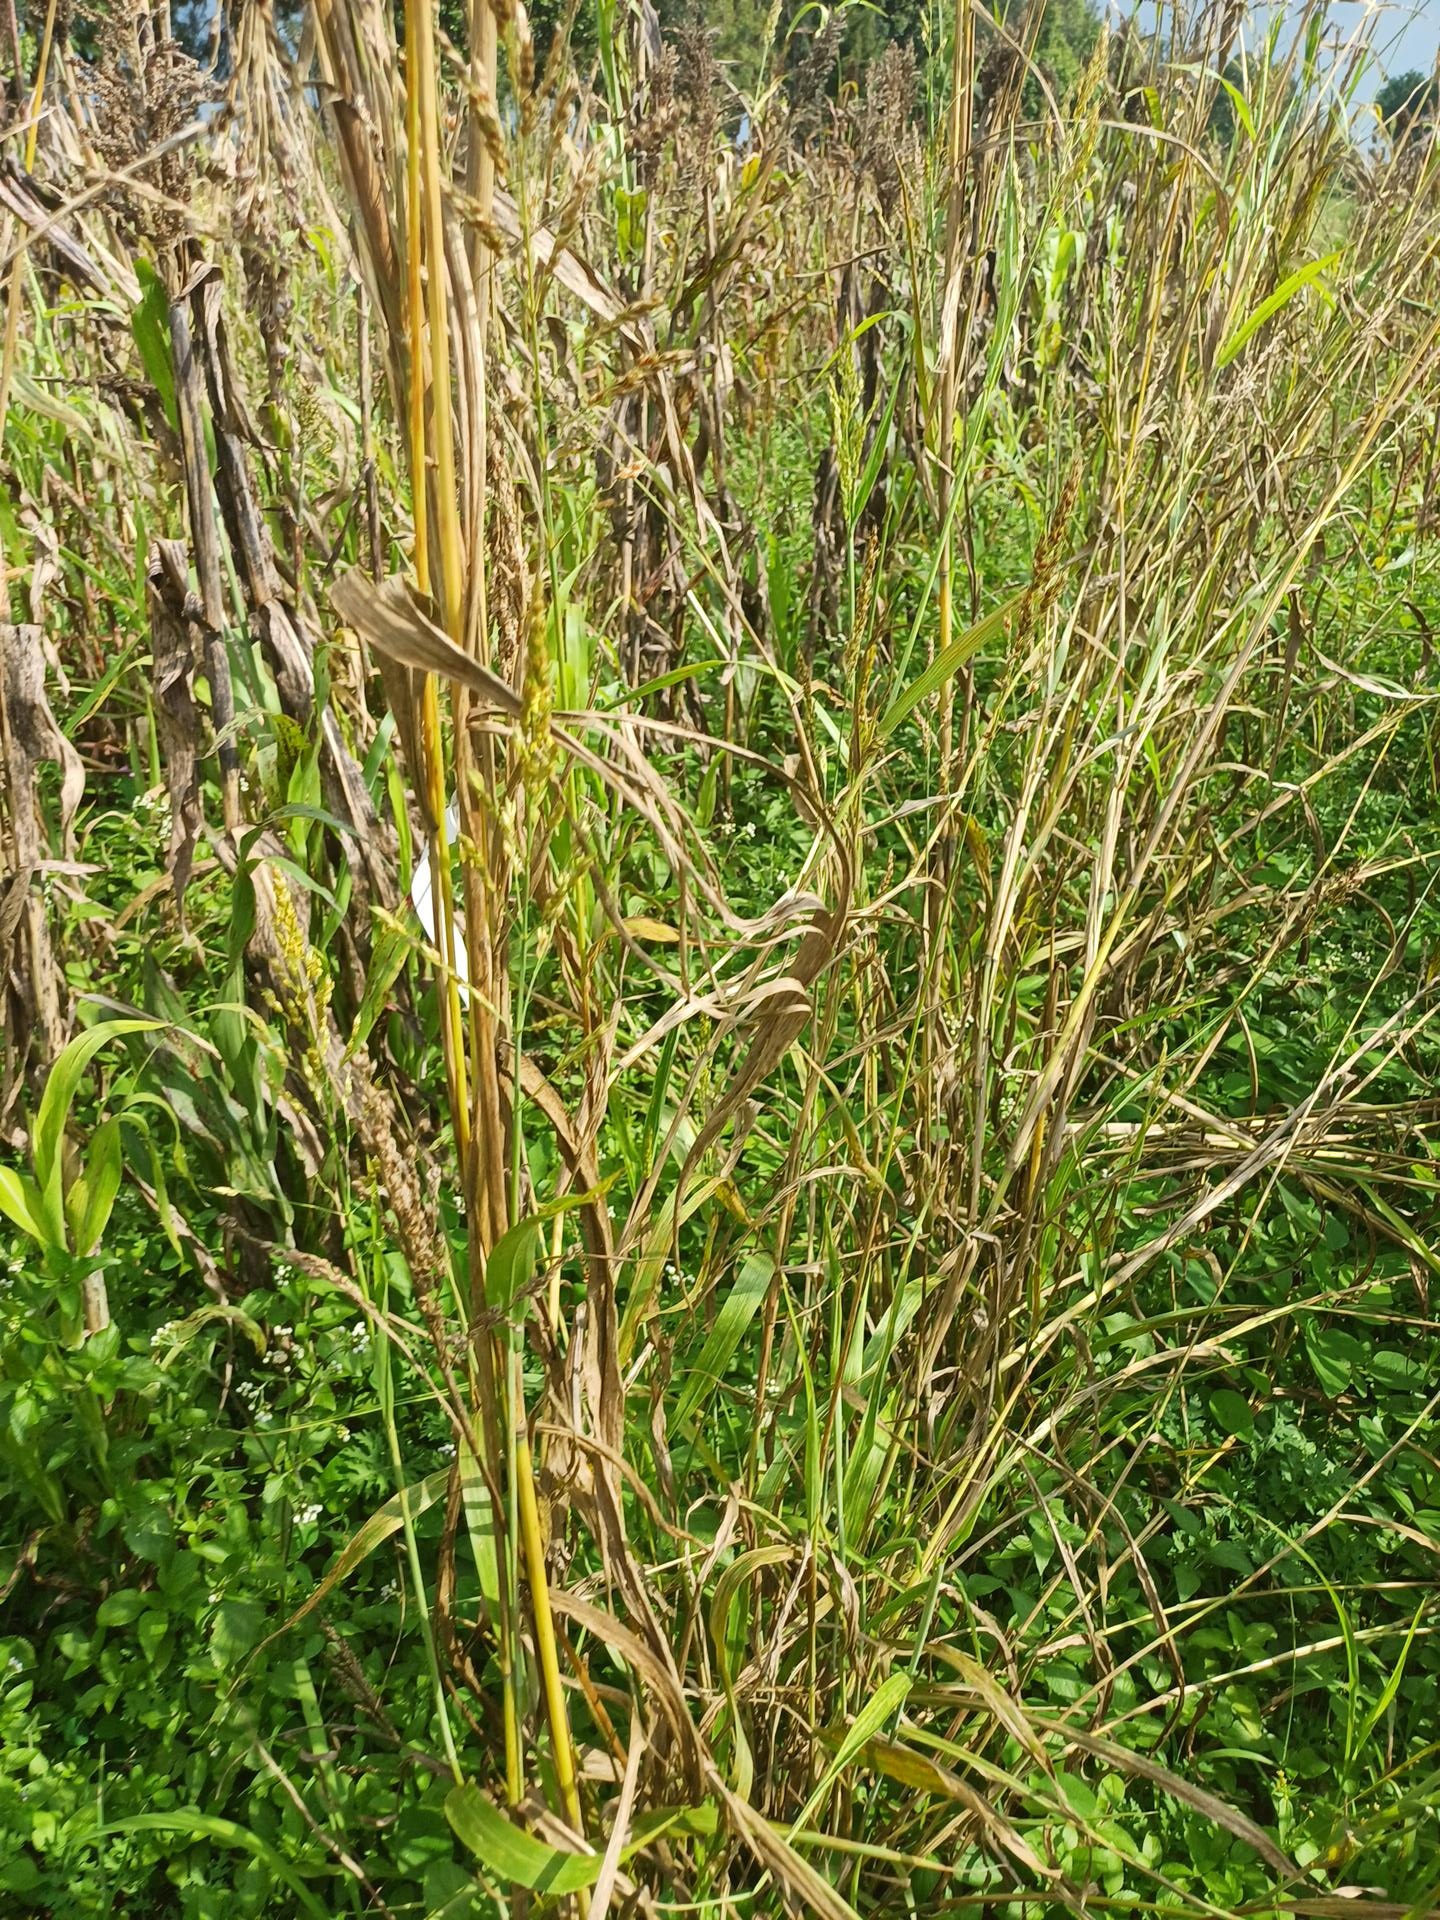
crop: sorghum
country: Kenya
